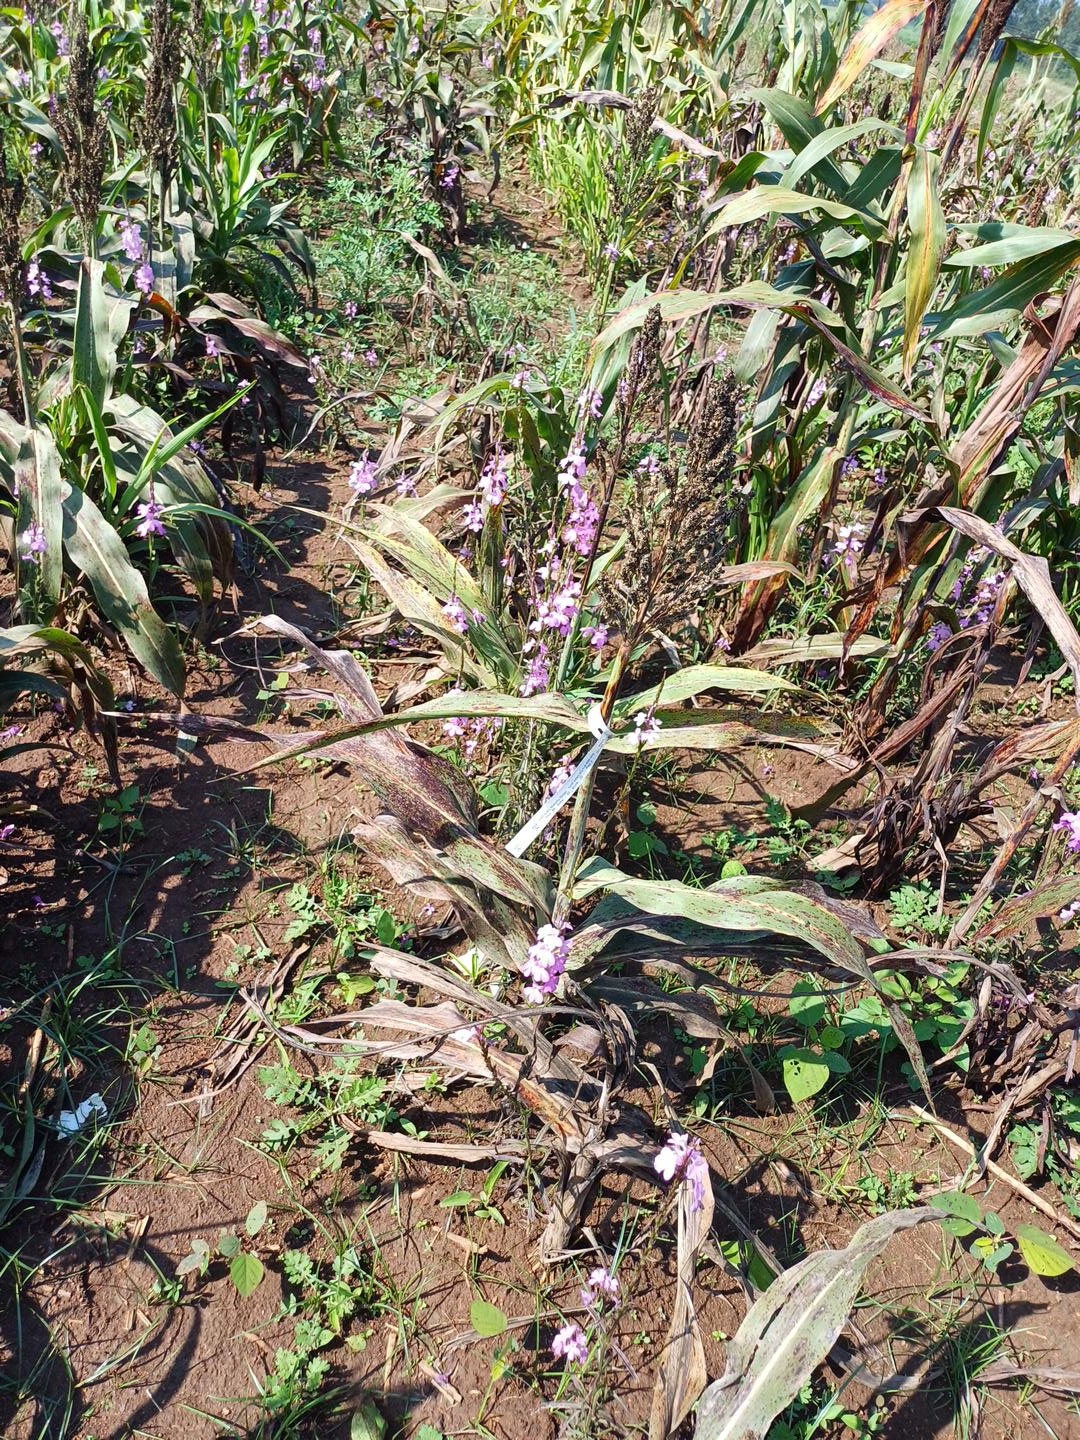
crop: sorghum
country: Kenya
